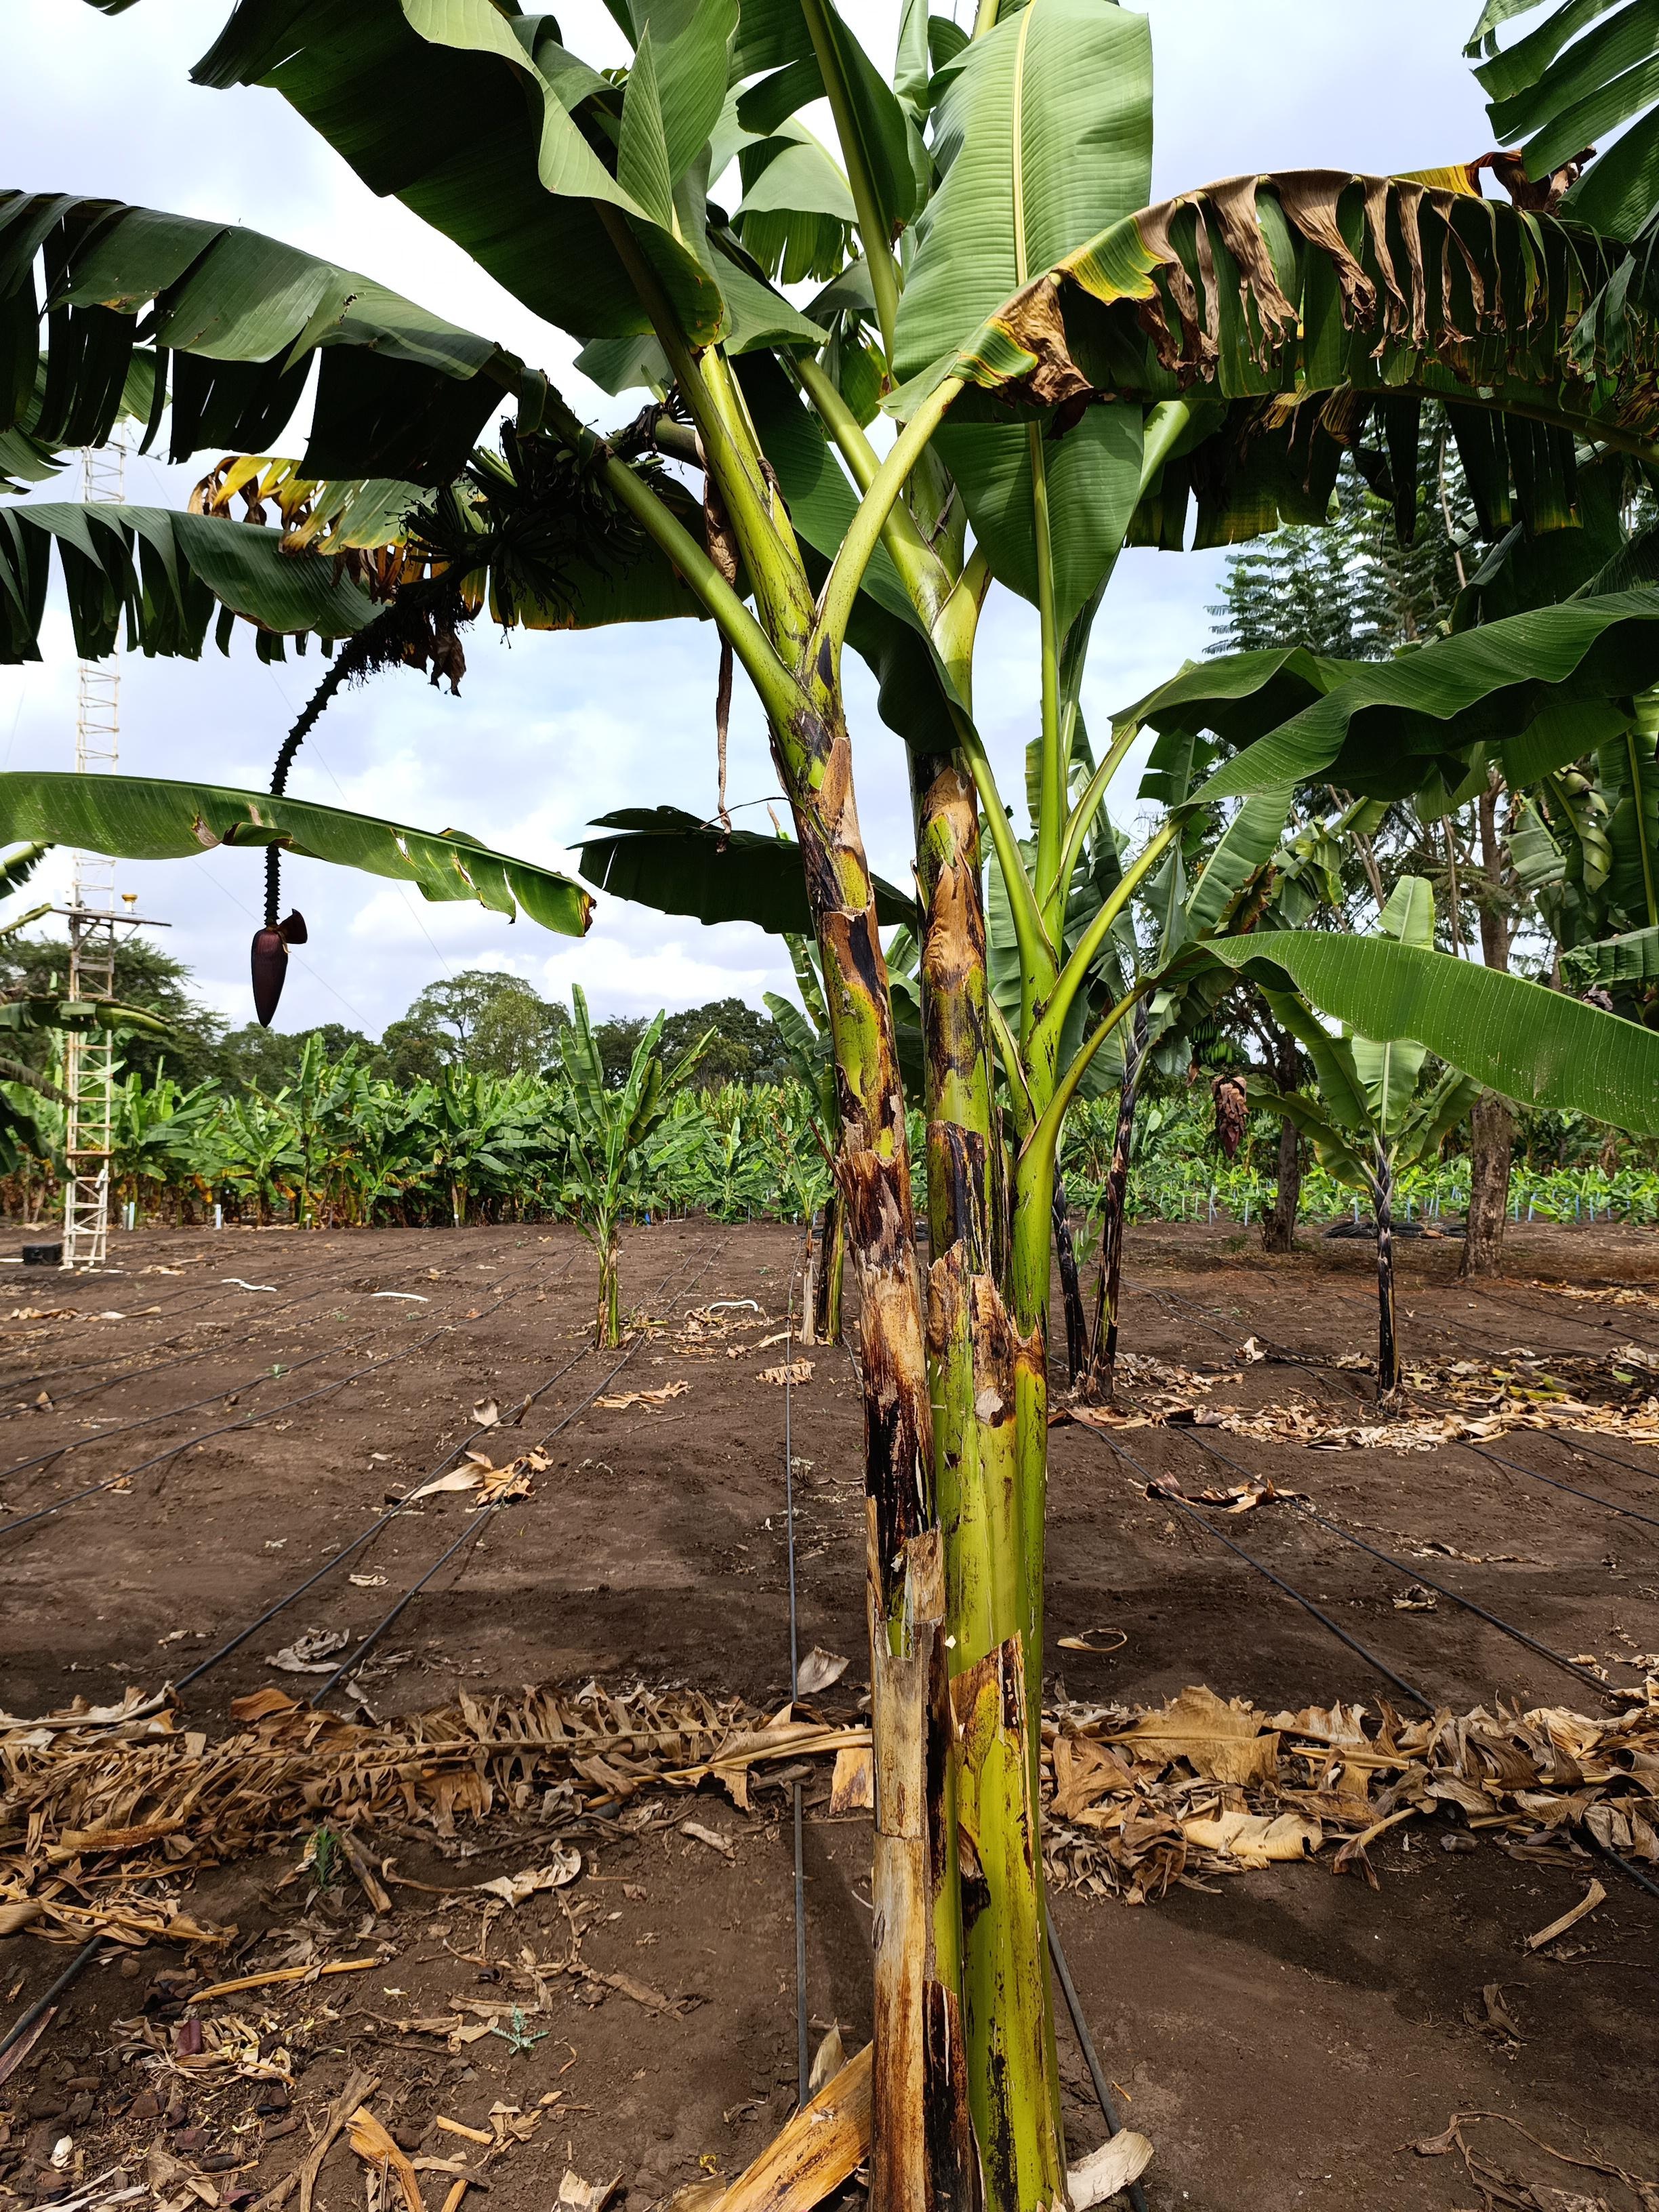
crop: banana
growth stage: development fruit
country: Tanzania
